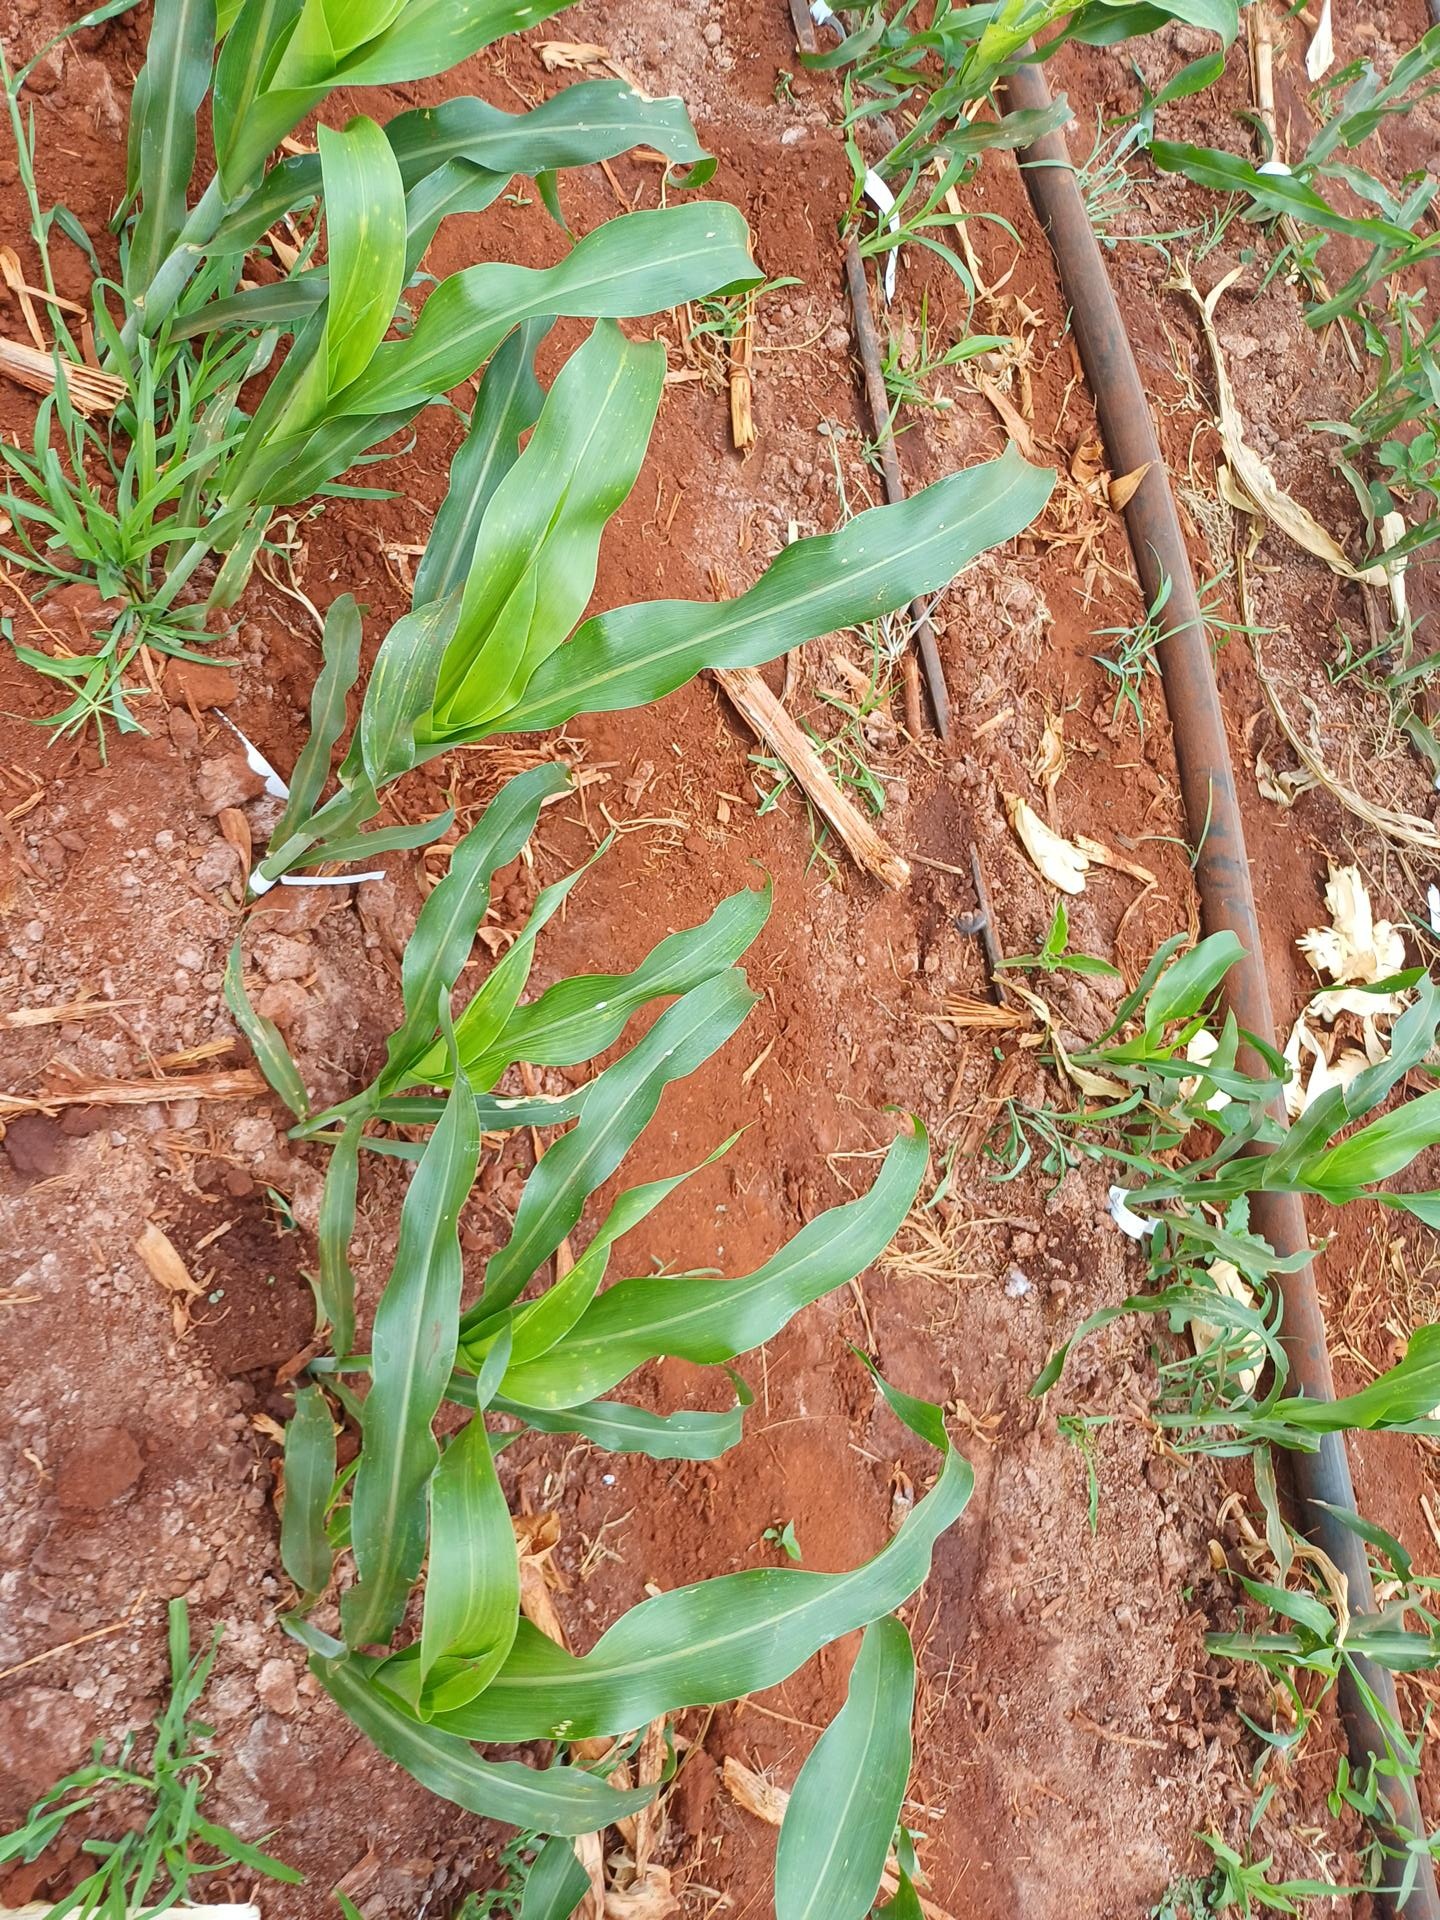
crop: sorghum
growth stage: vegetative
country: Kenya
